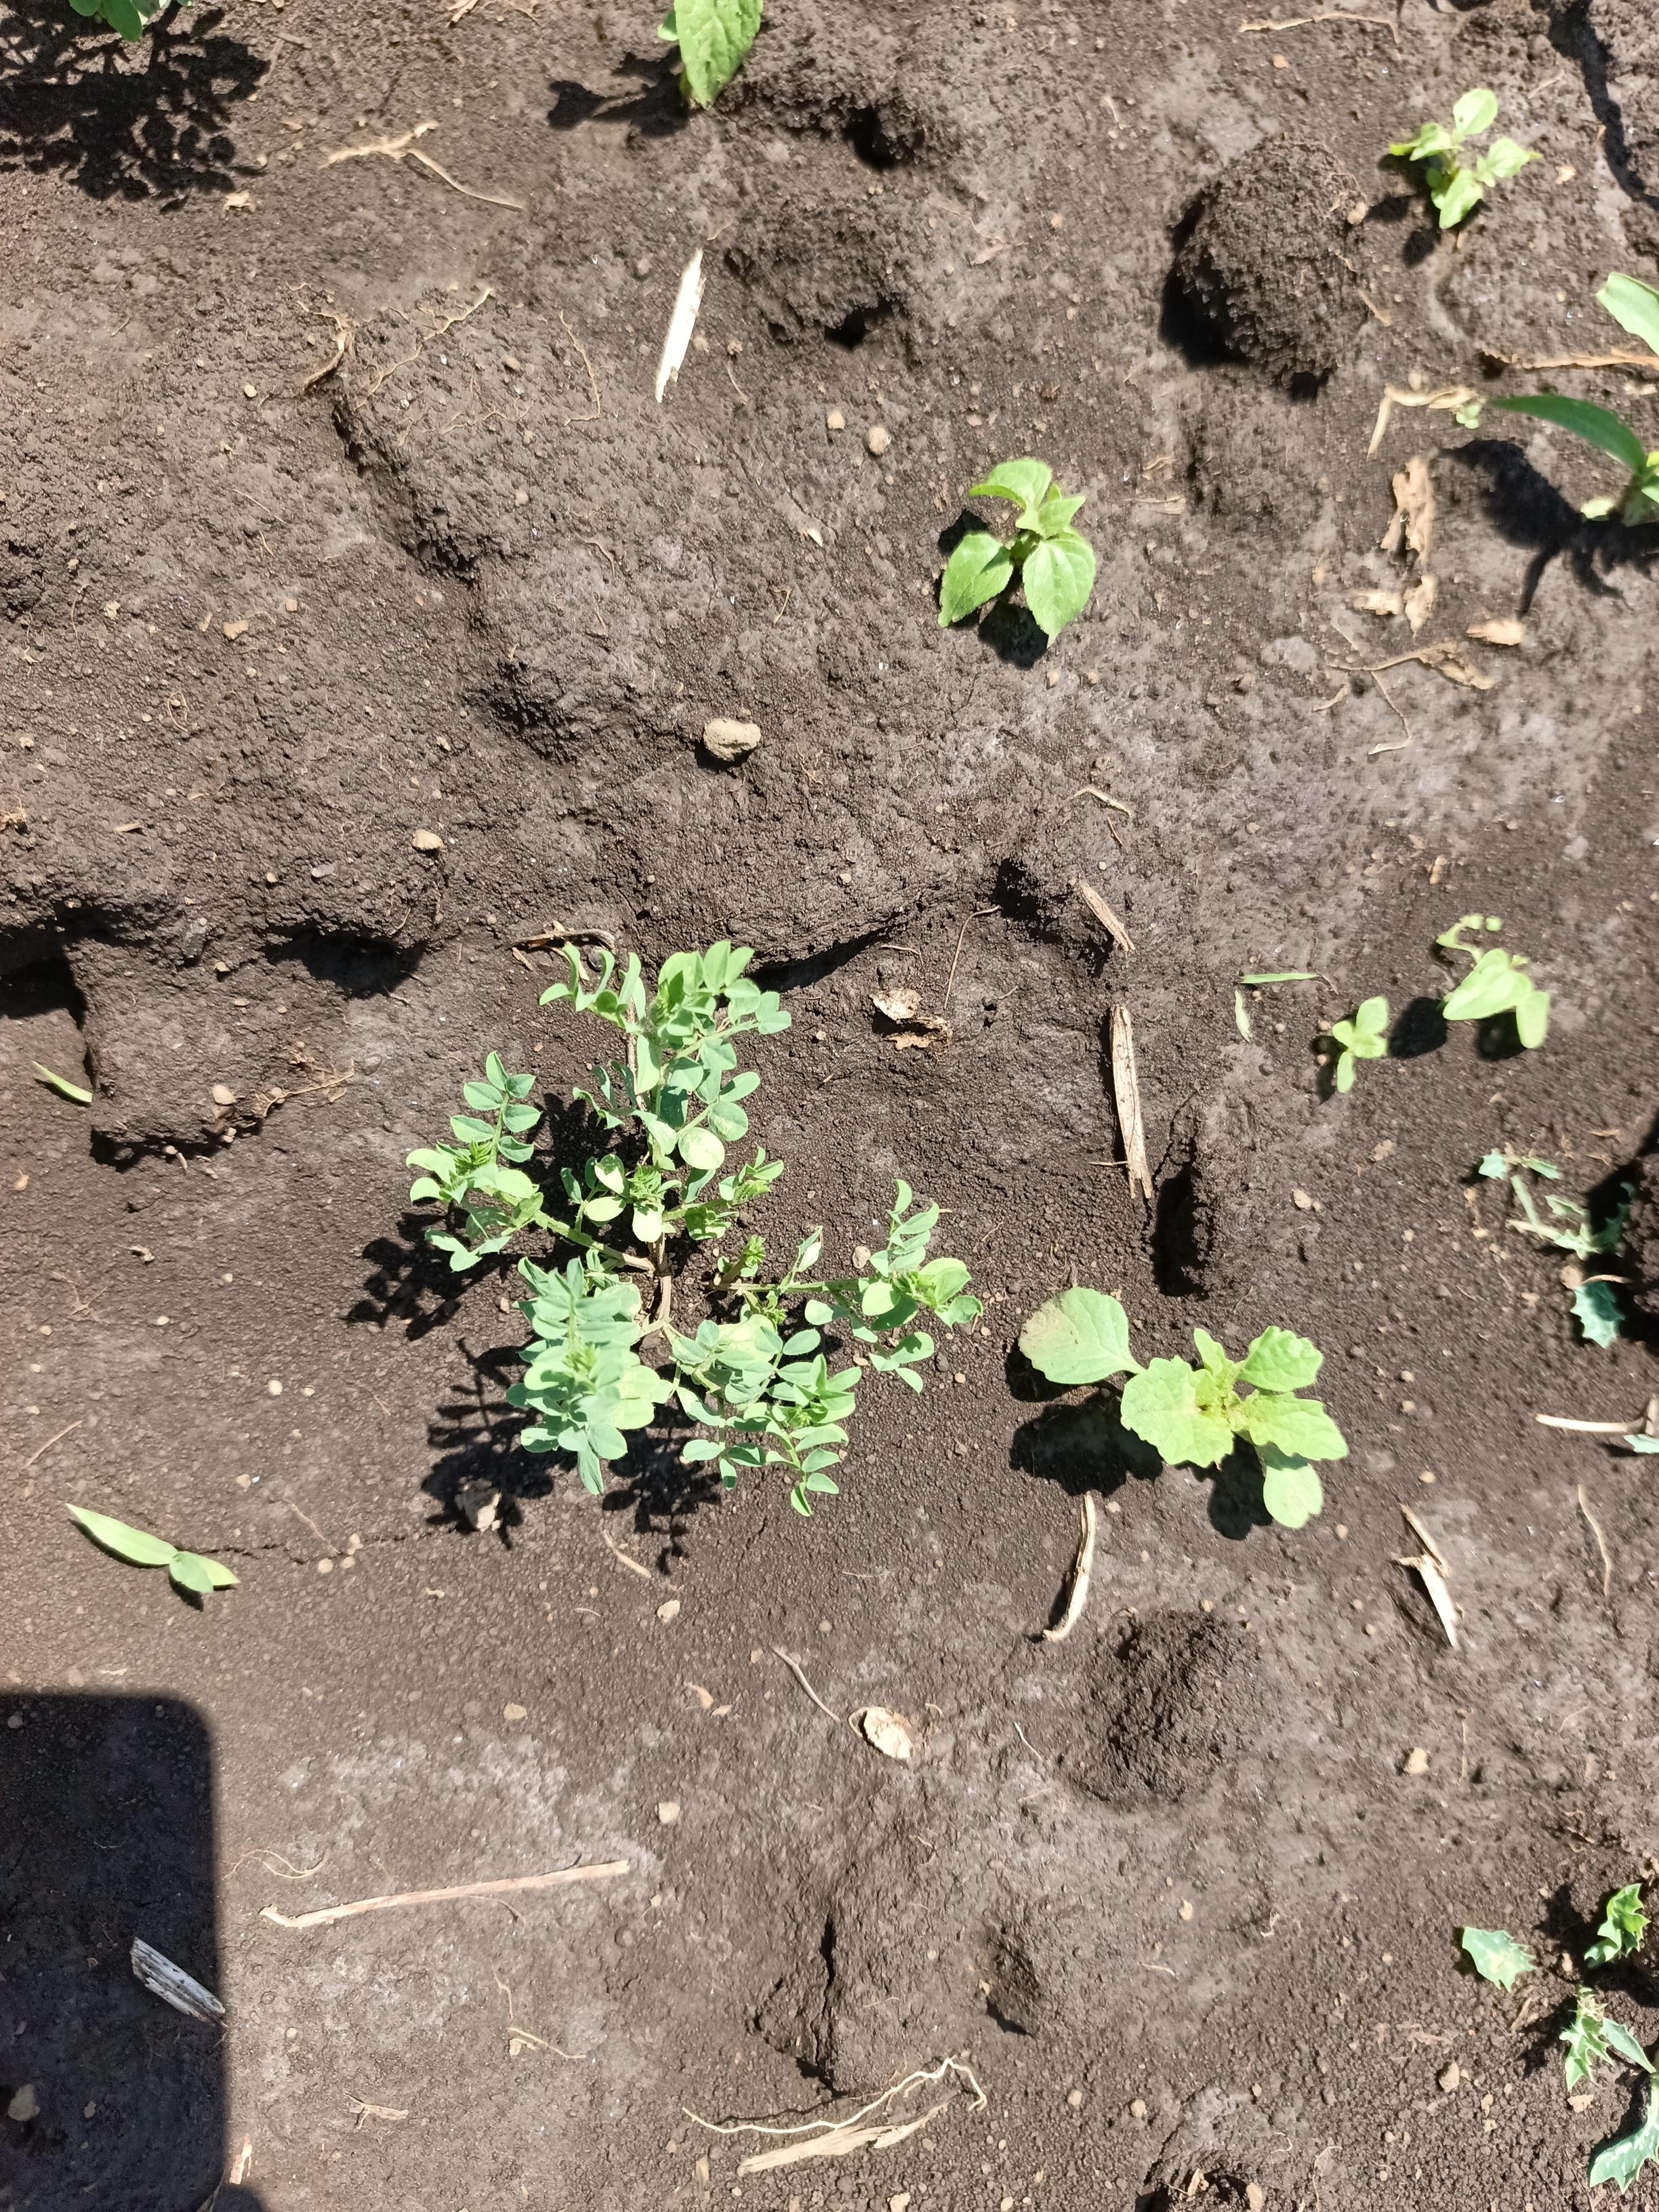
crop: lentil
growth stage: vegetative
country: Tanzania
